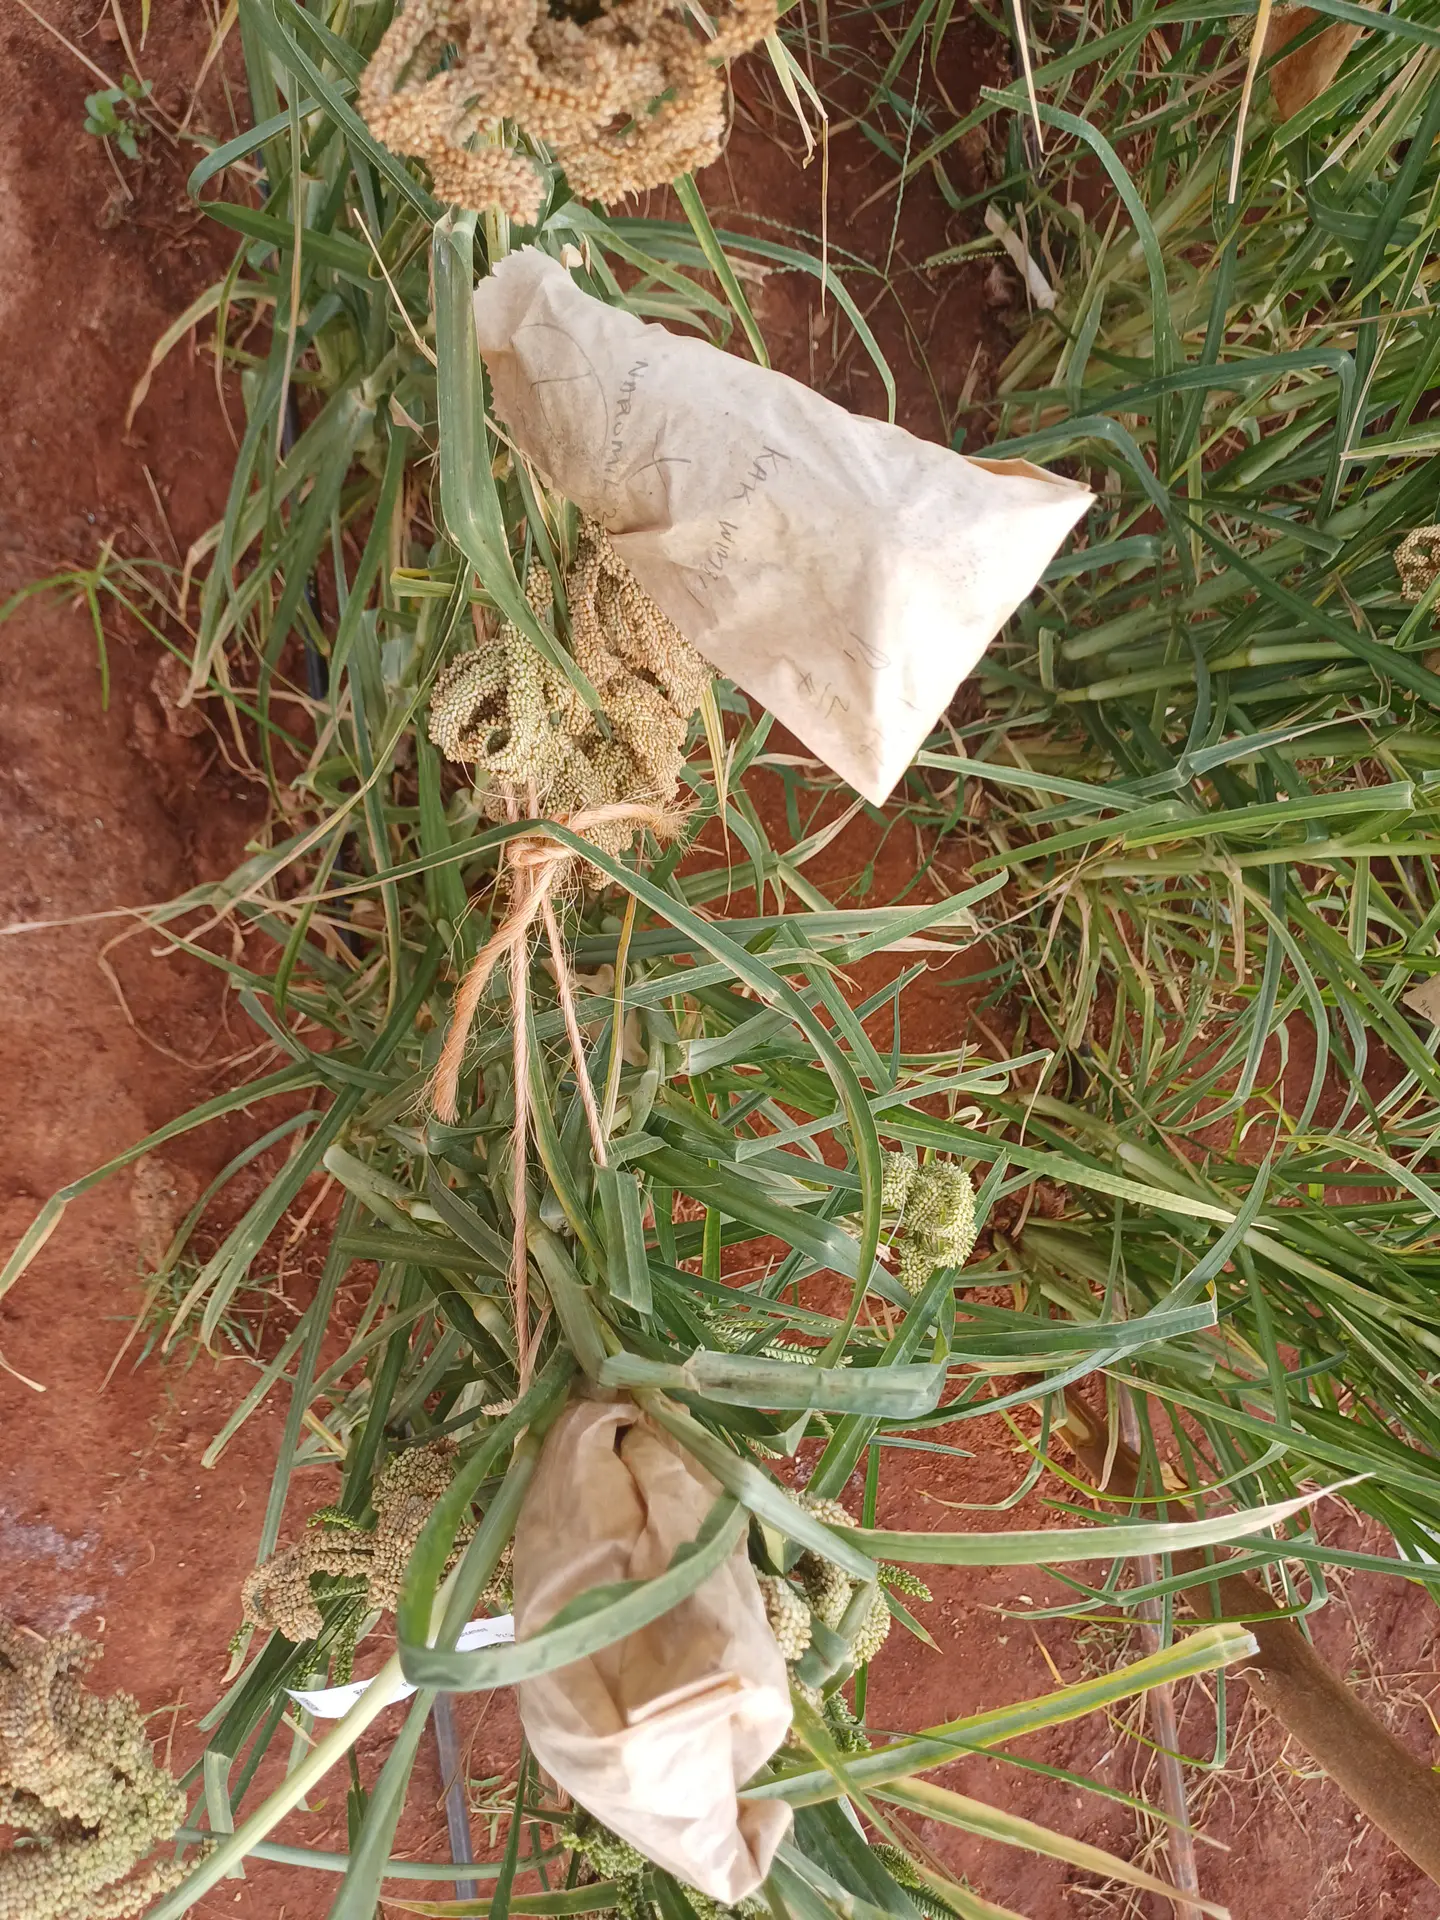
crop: finger millet
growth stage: filling grain
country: Kenya
